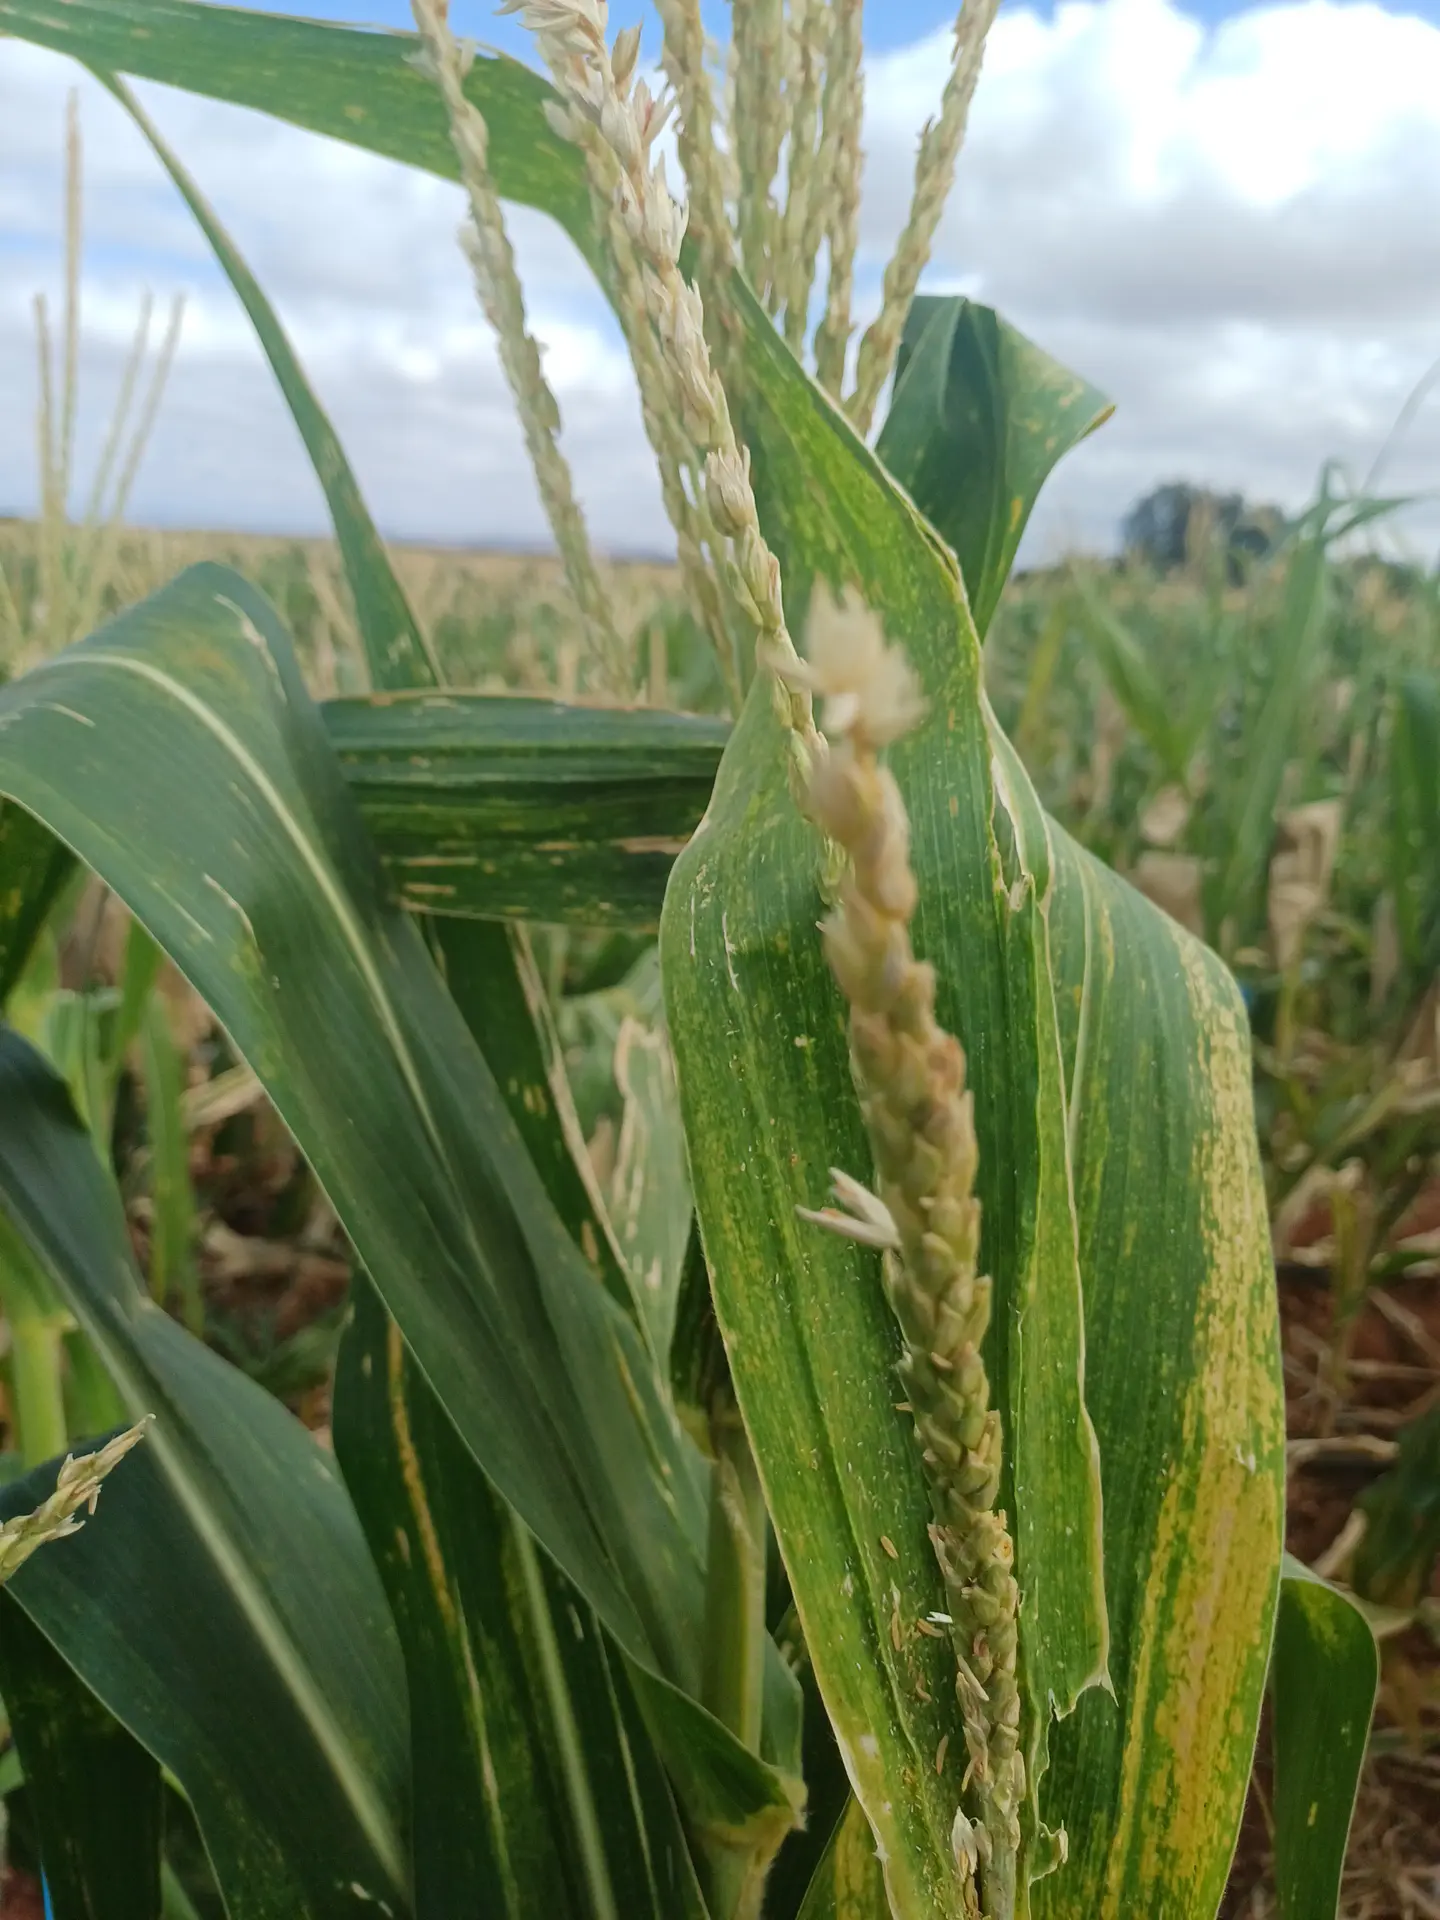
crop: maize
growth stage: flowering
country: Kenya
